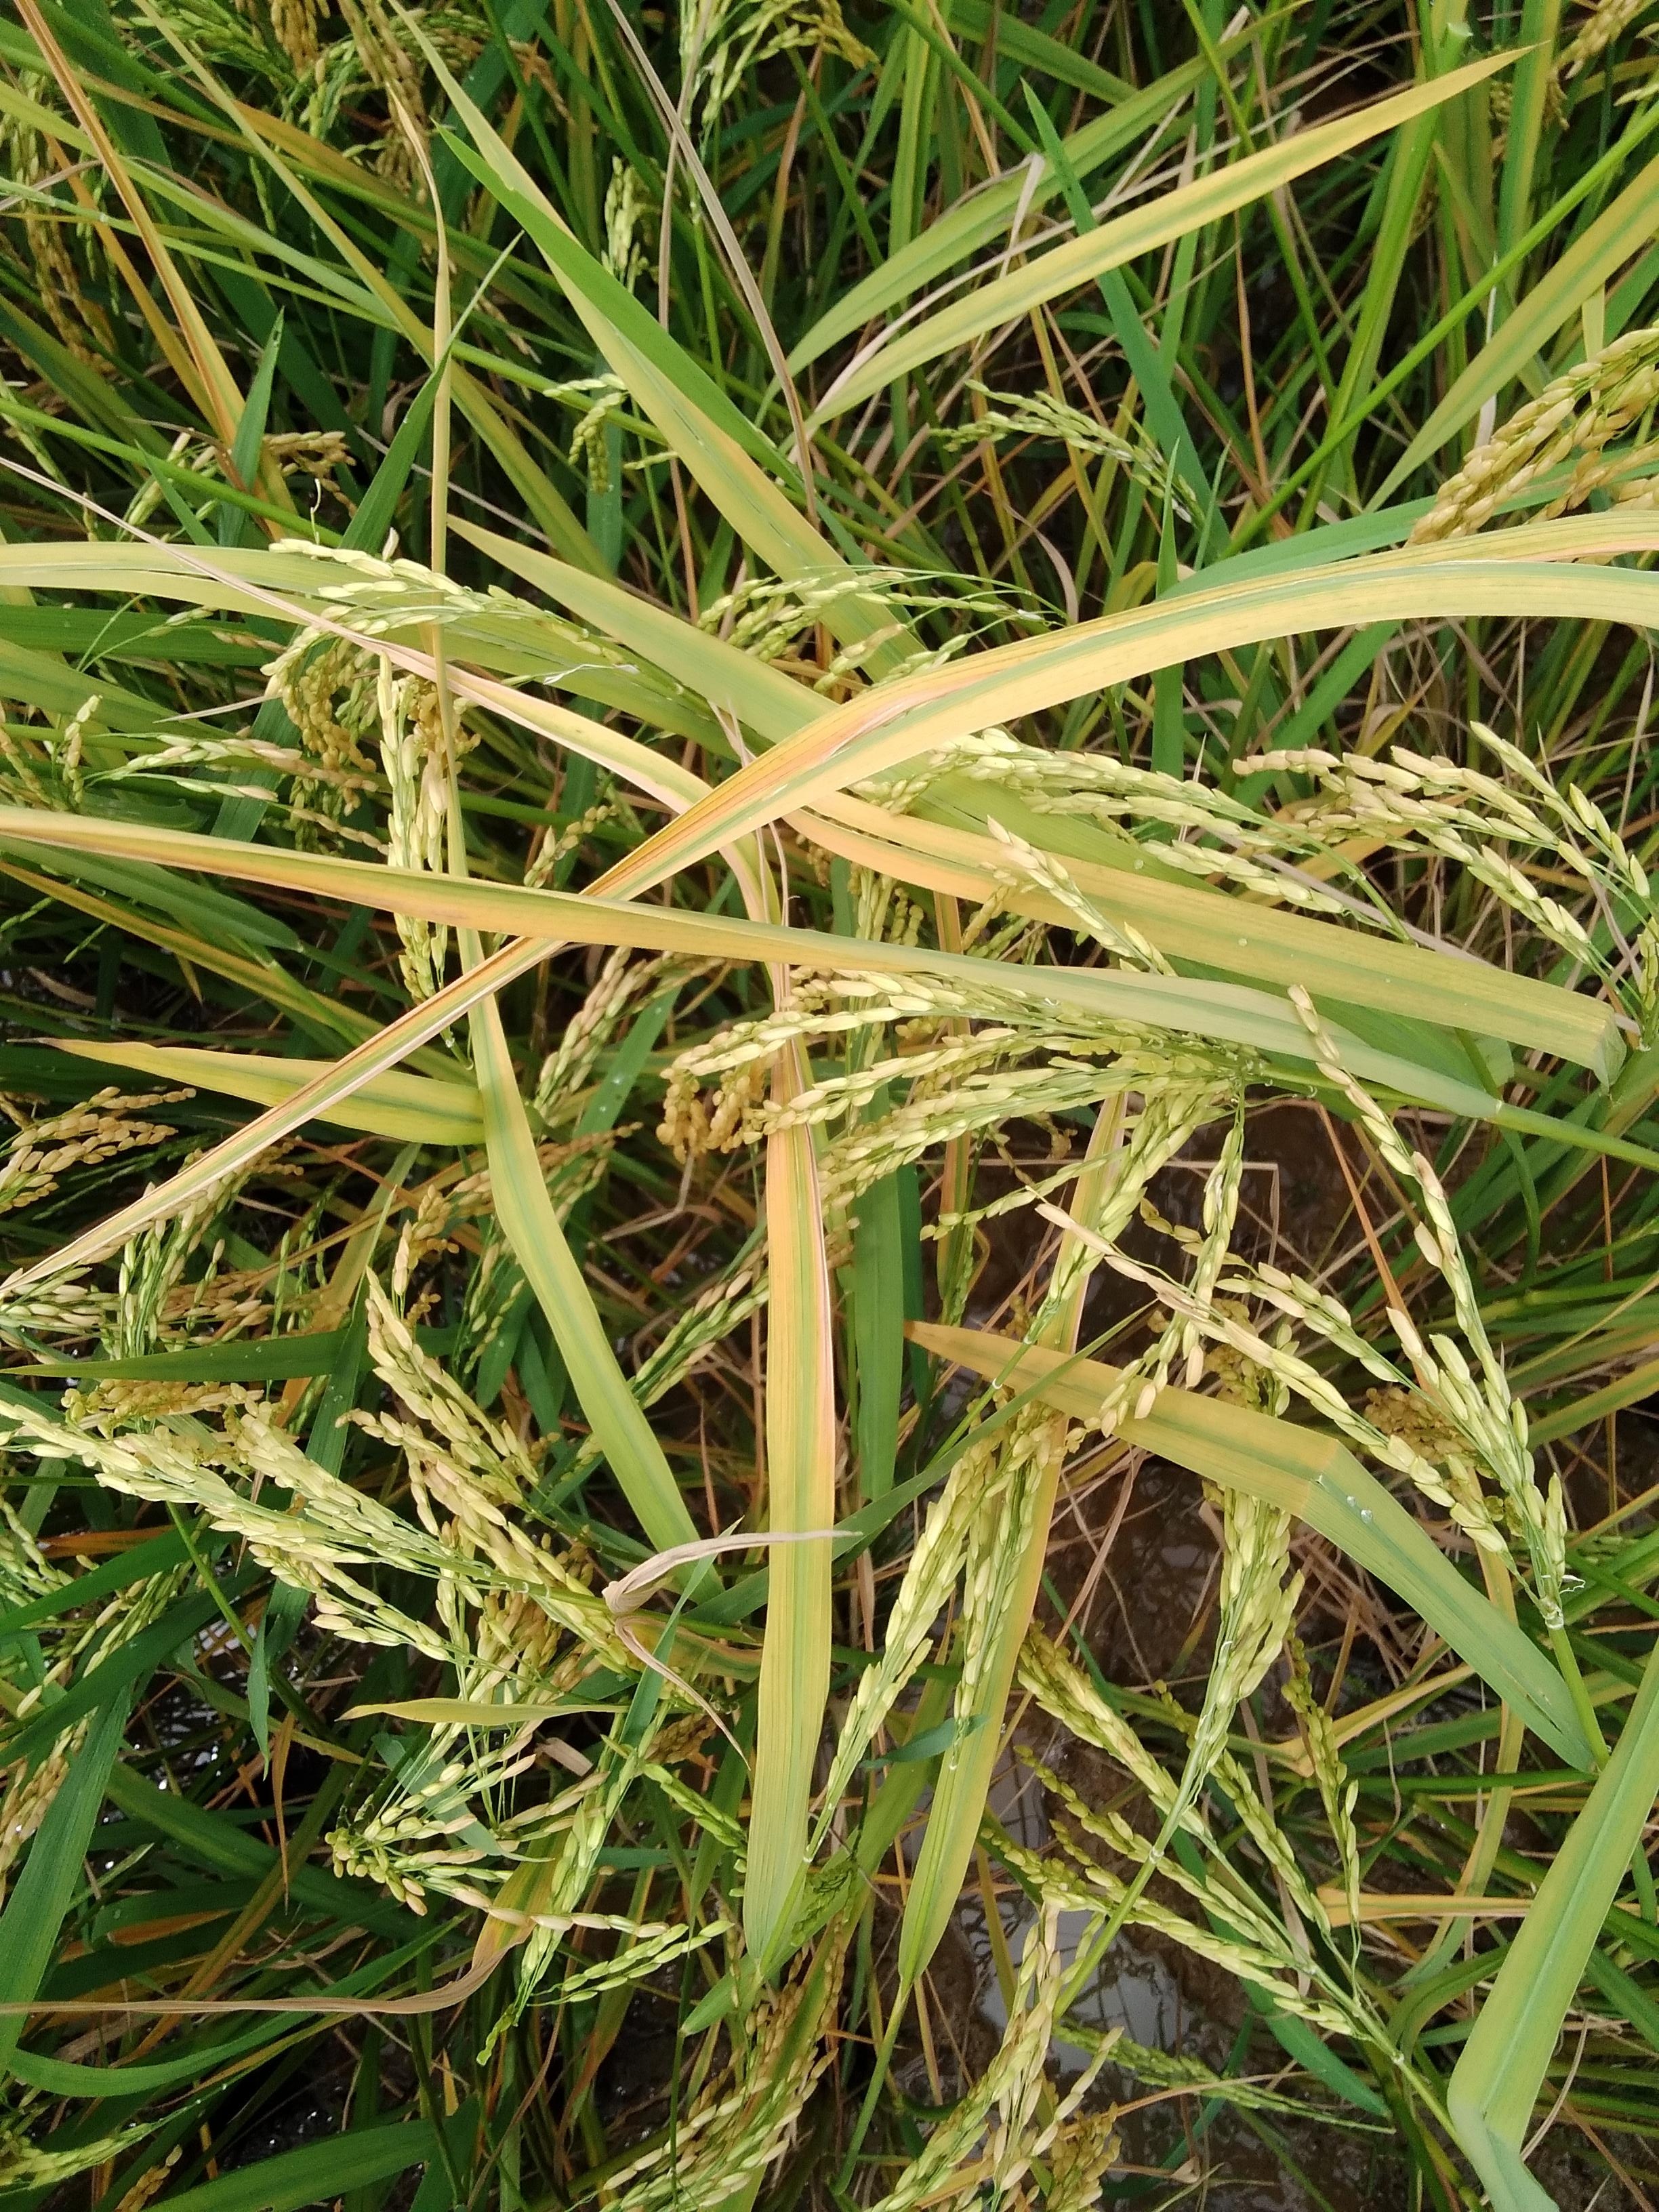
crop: rice
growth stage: ripening
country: Nigeria
